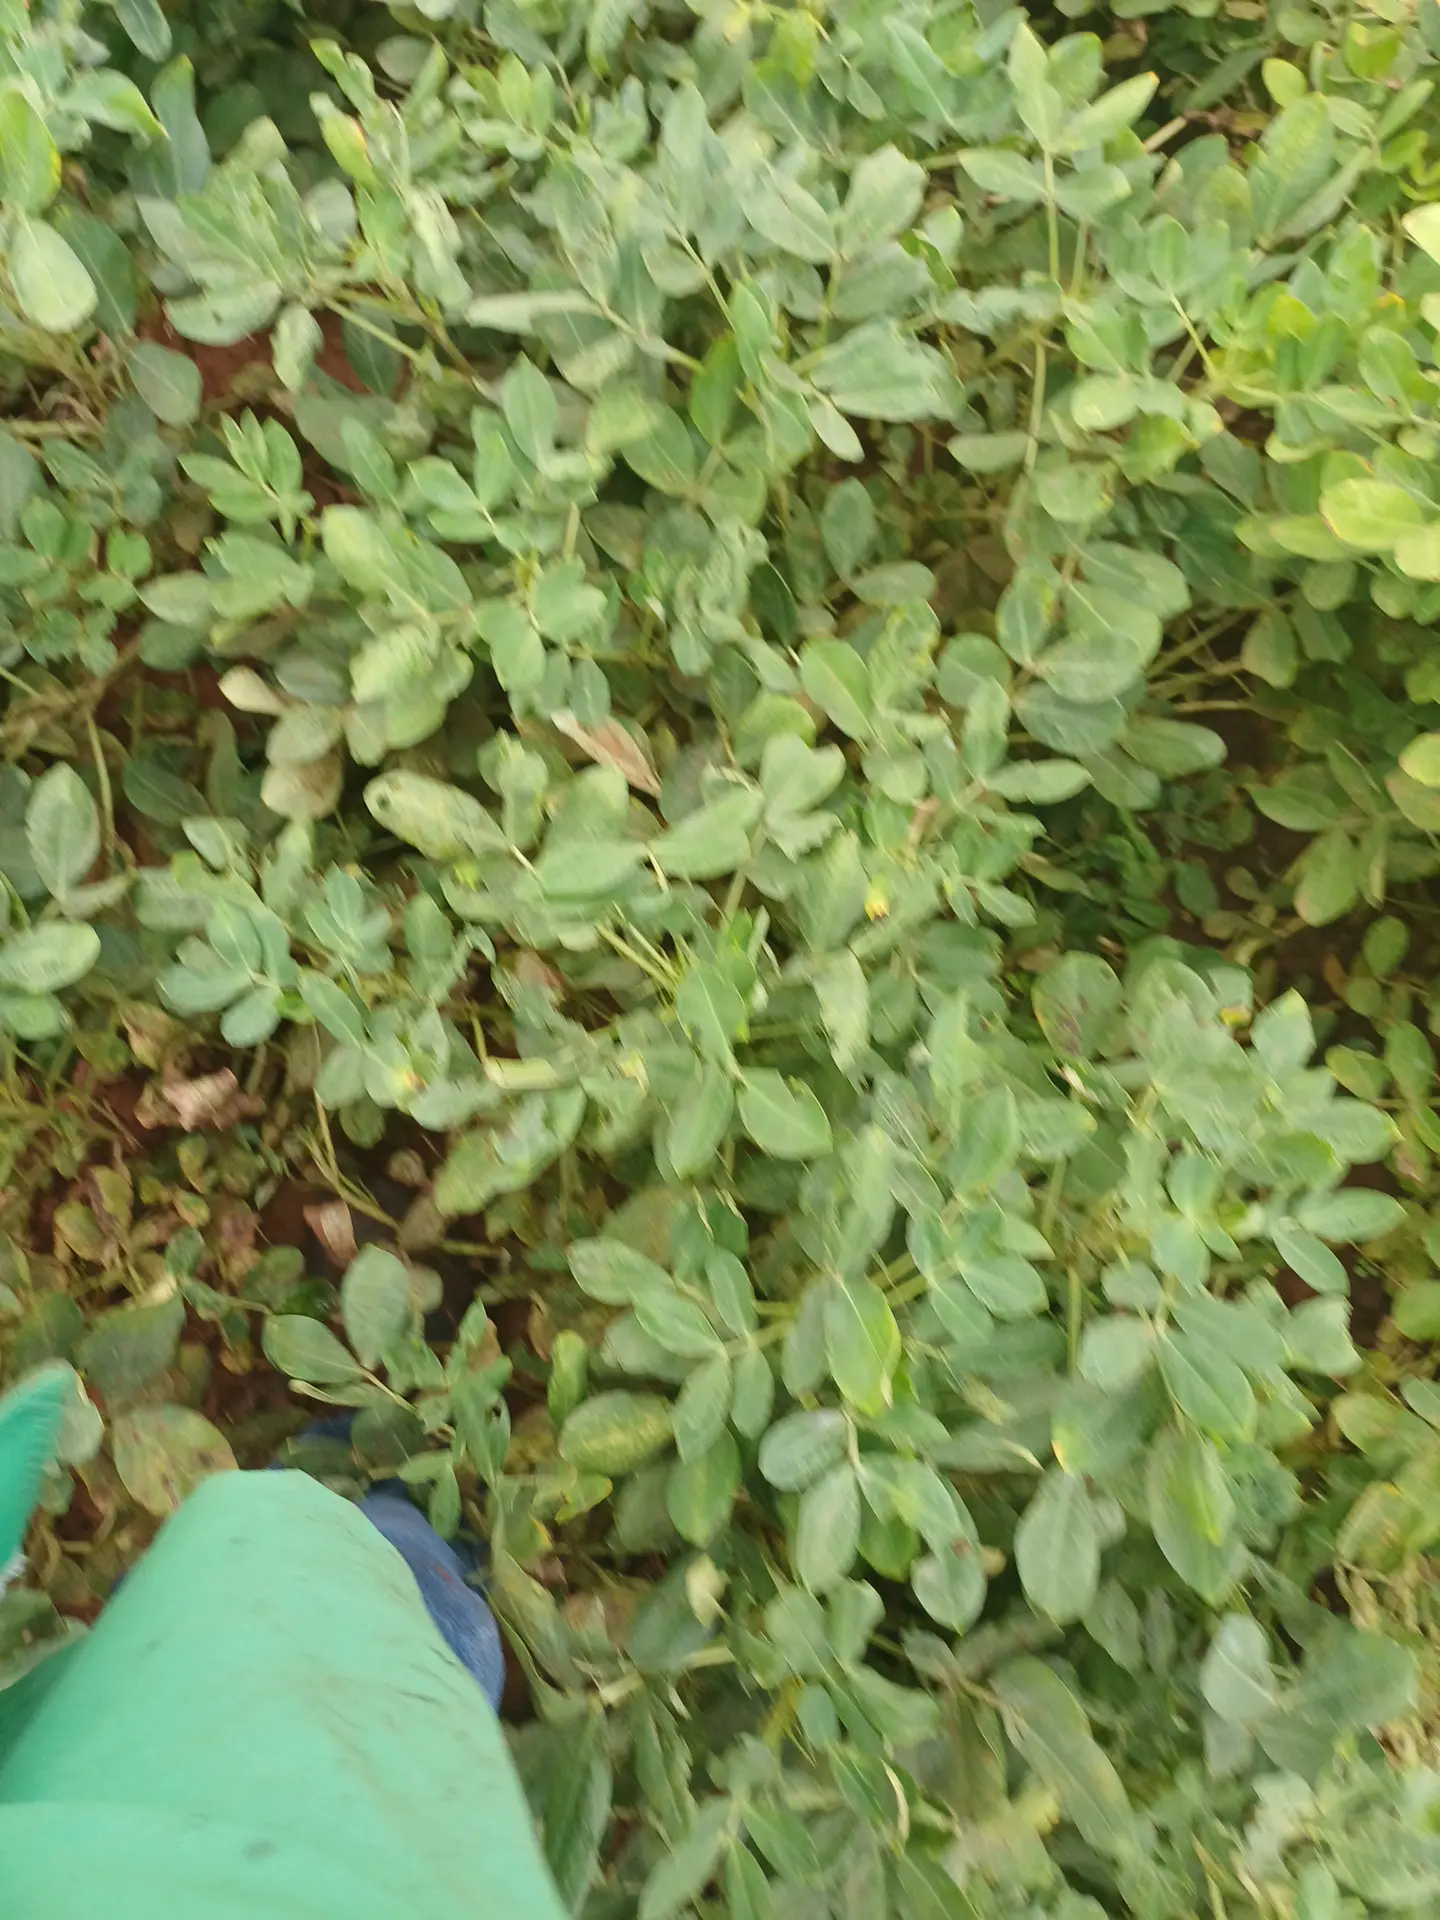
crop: groundnut
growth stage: pegging
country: Kenya
